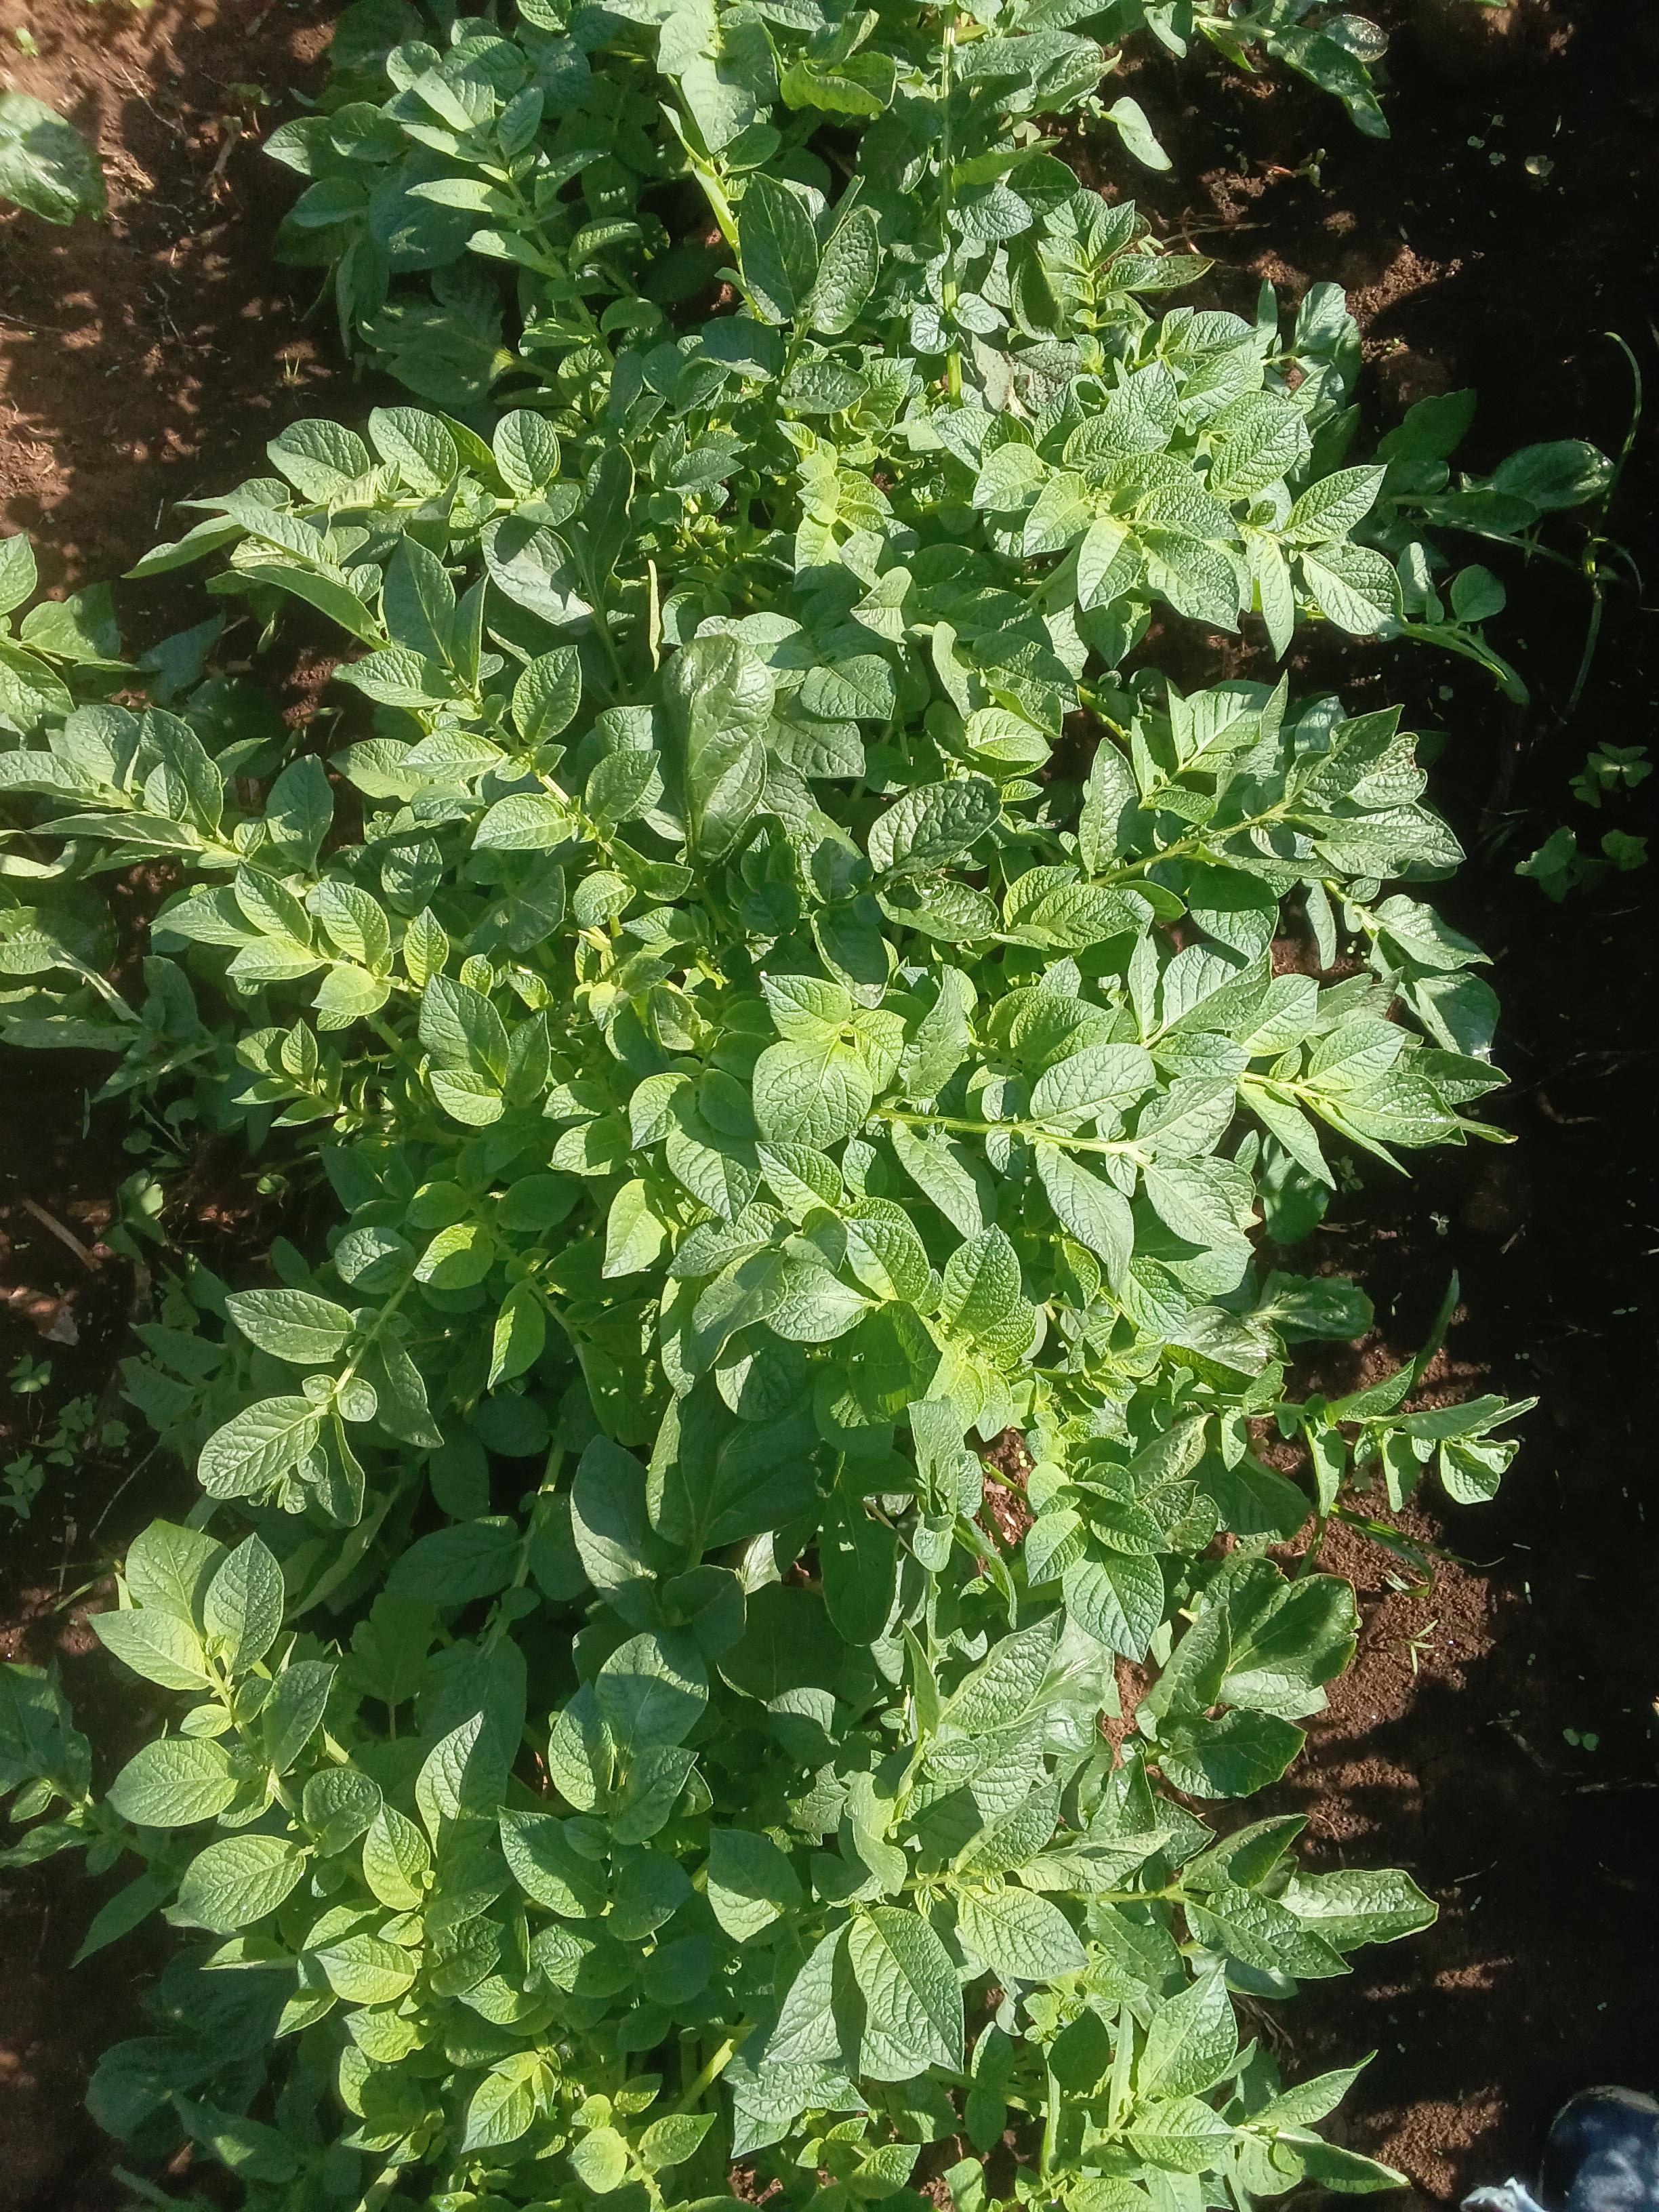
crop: potato
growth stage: vegetative
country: Kenya
